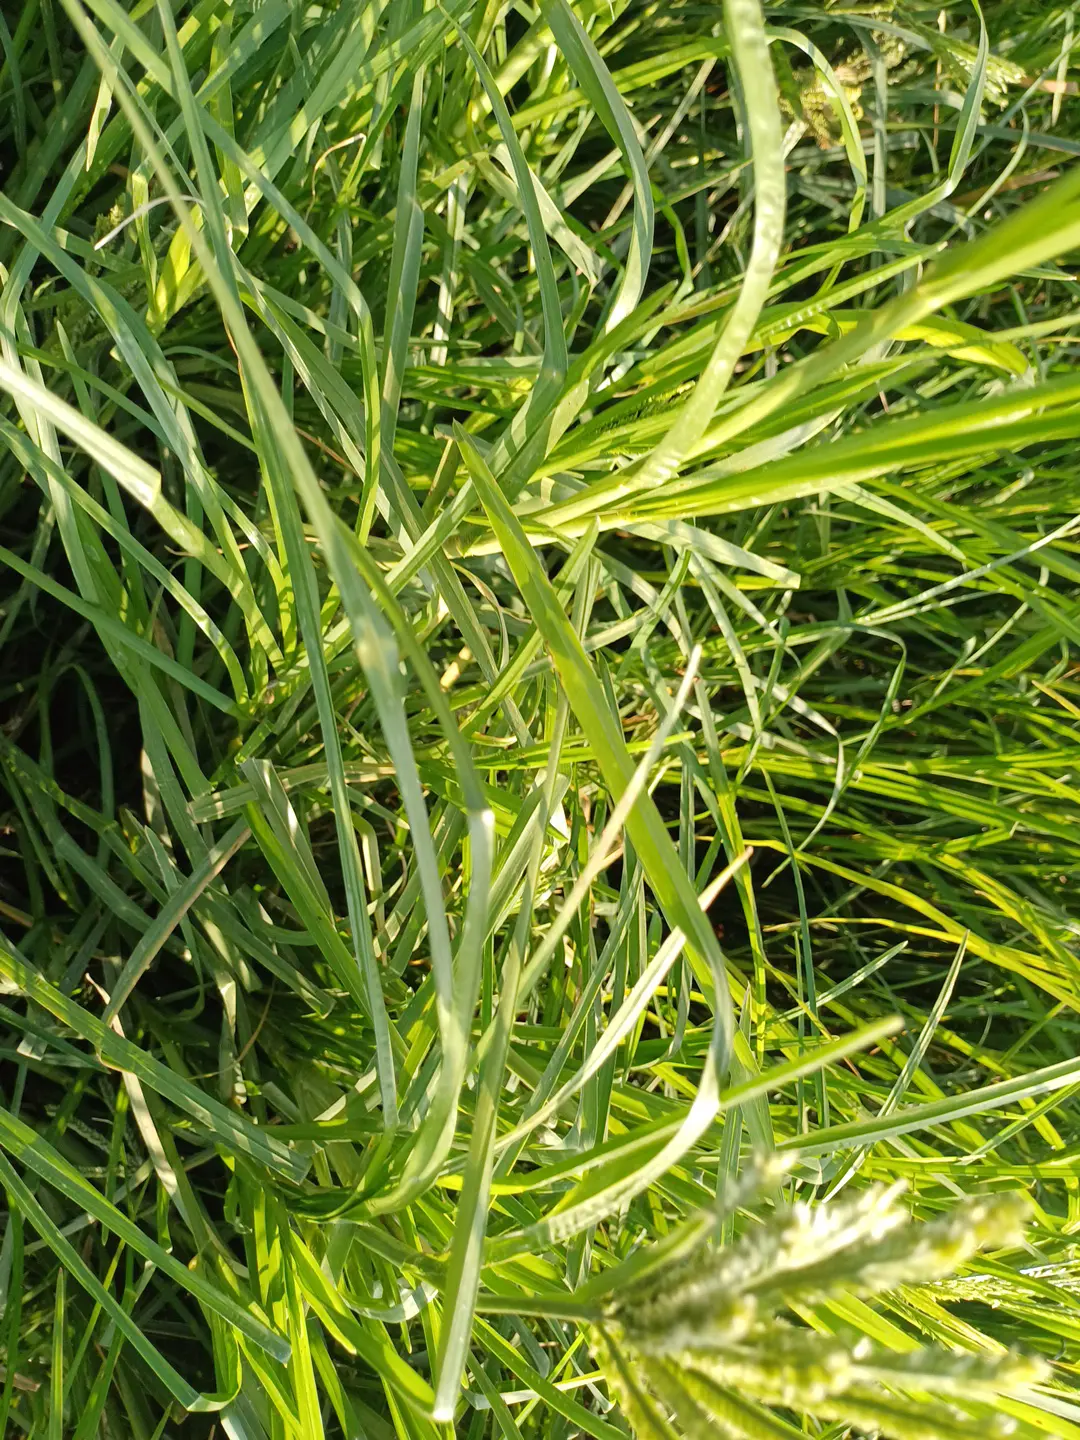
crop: finger millet
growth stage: flowering
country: Kenya
